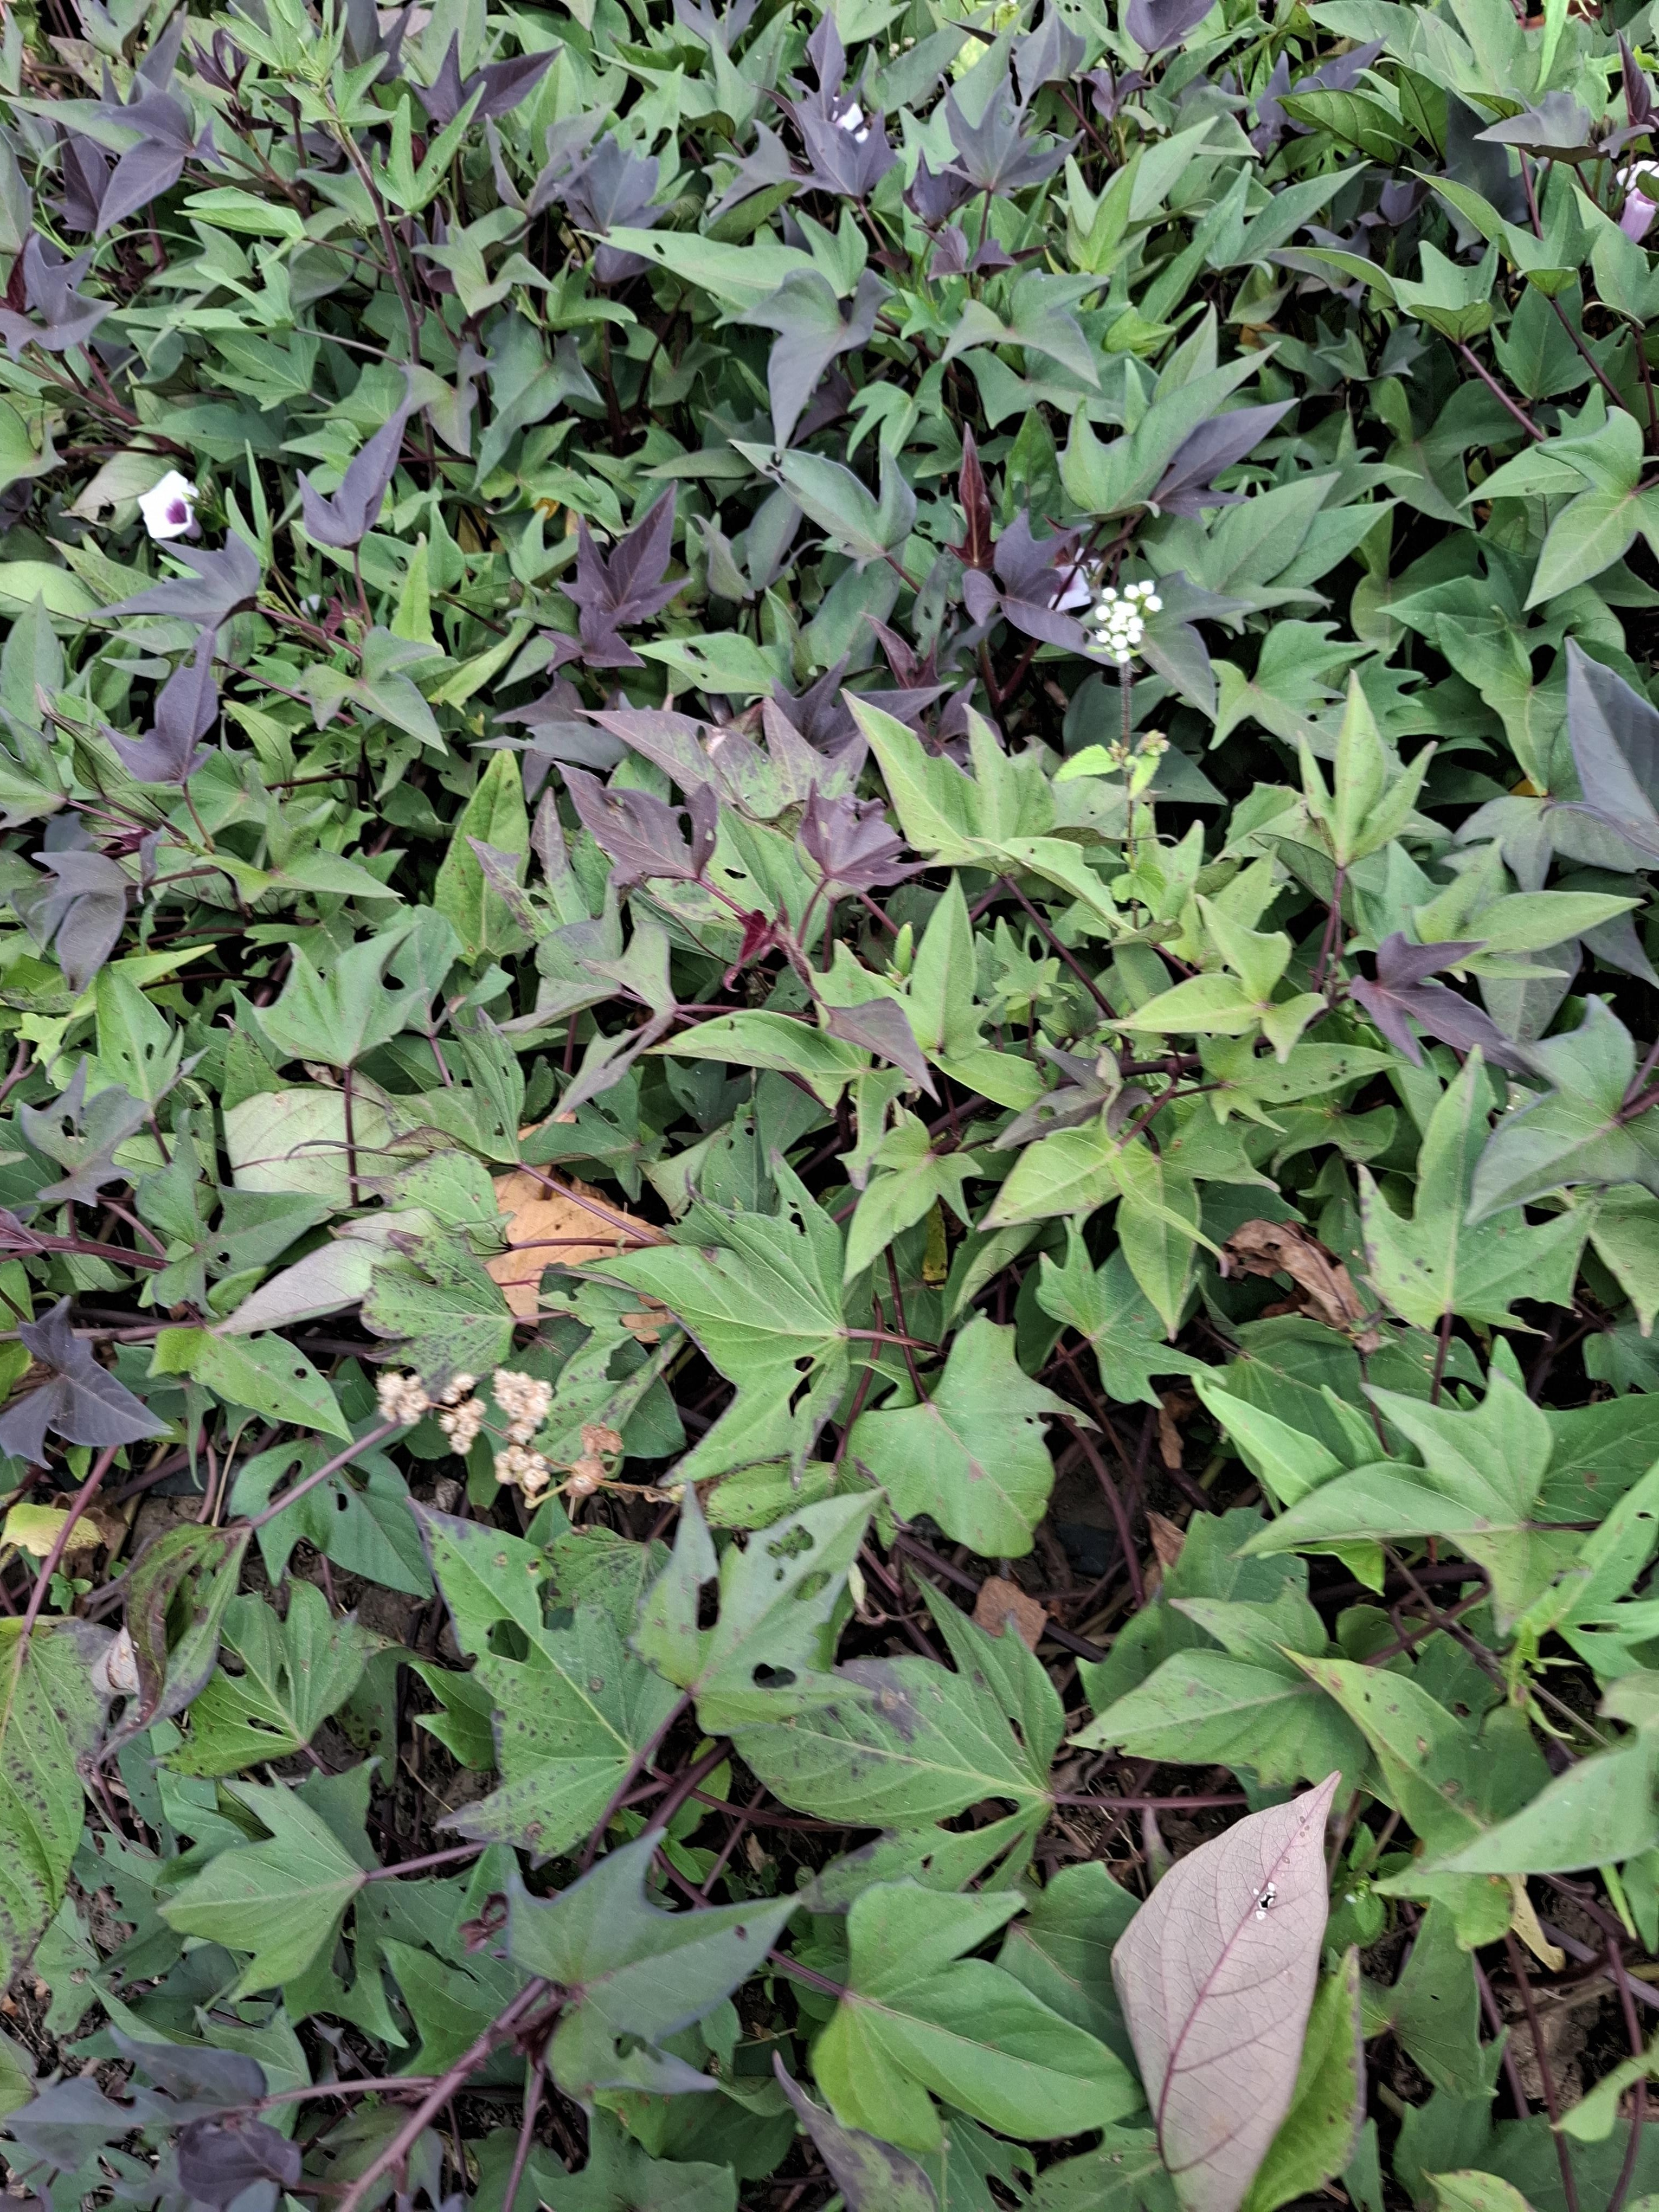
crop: sweet potato
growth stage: flowering
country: Tanzania
